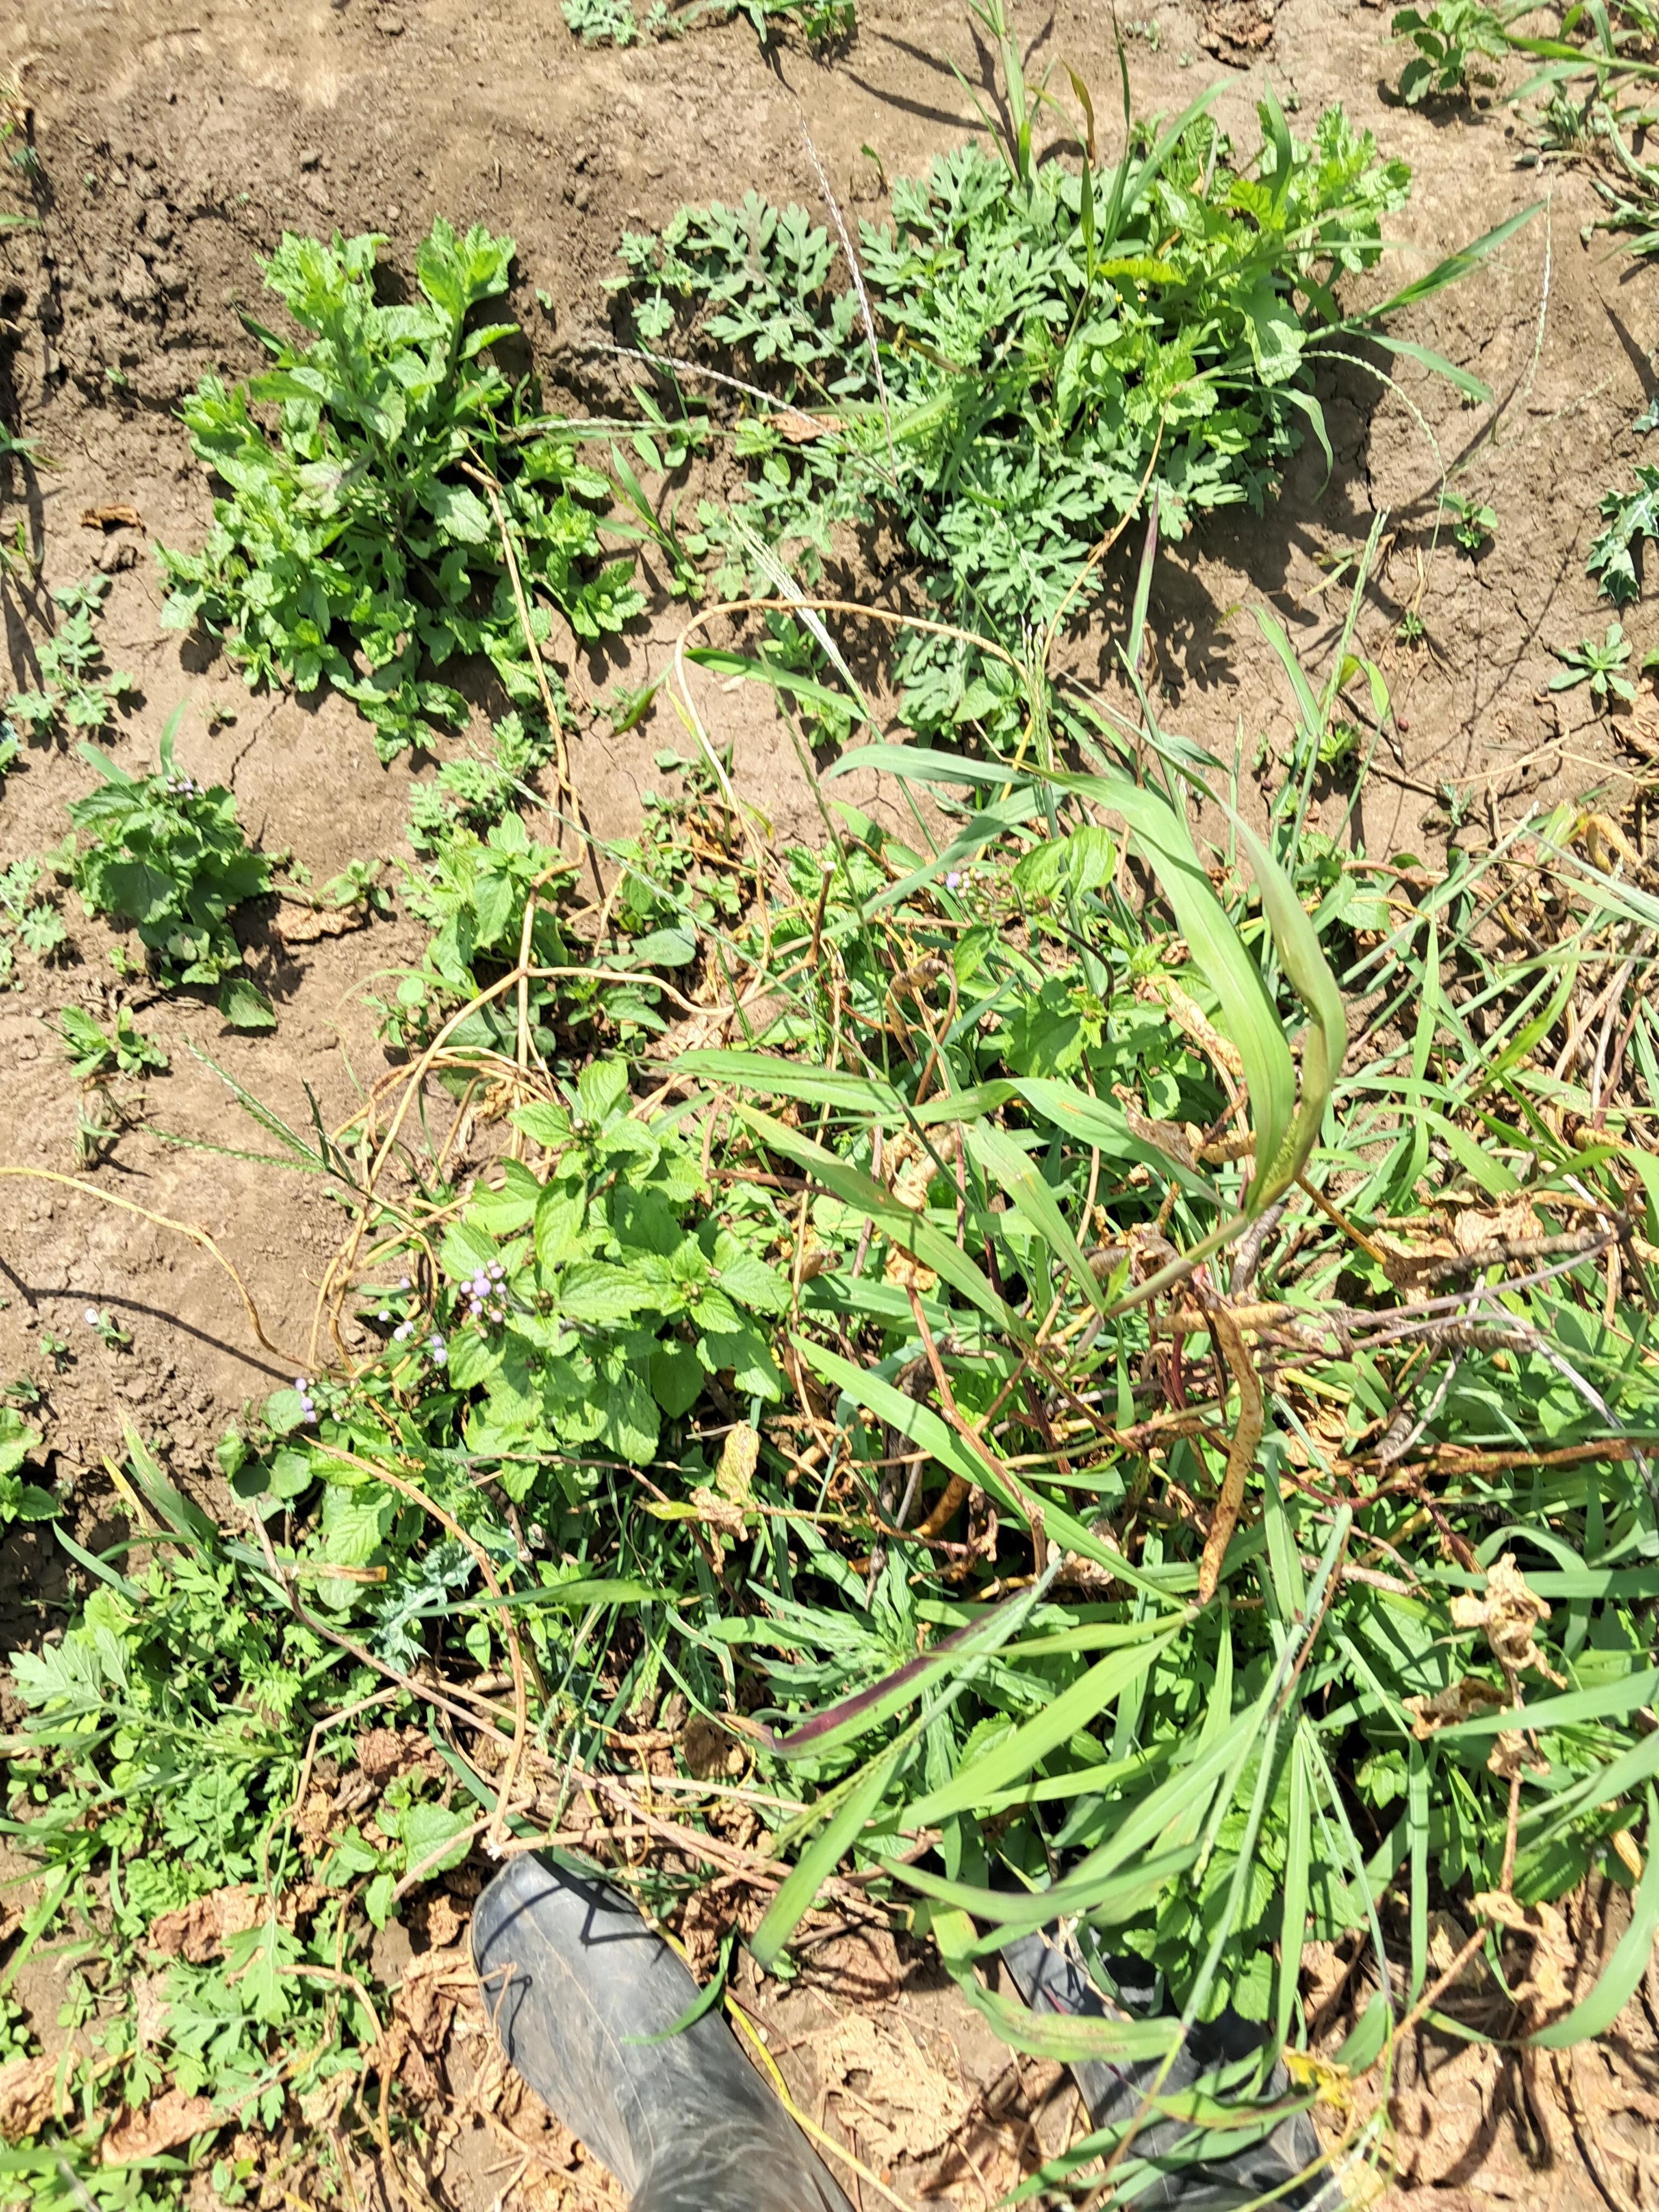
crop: cowpea
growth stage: development pod
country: Tanzania
